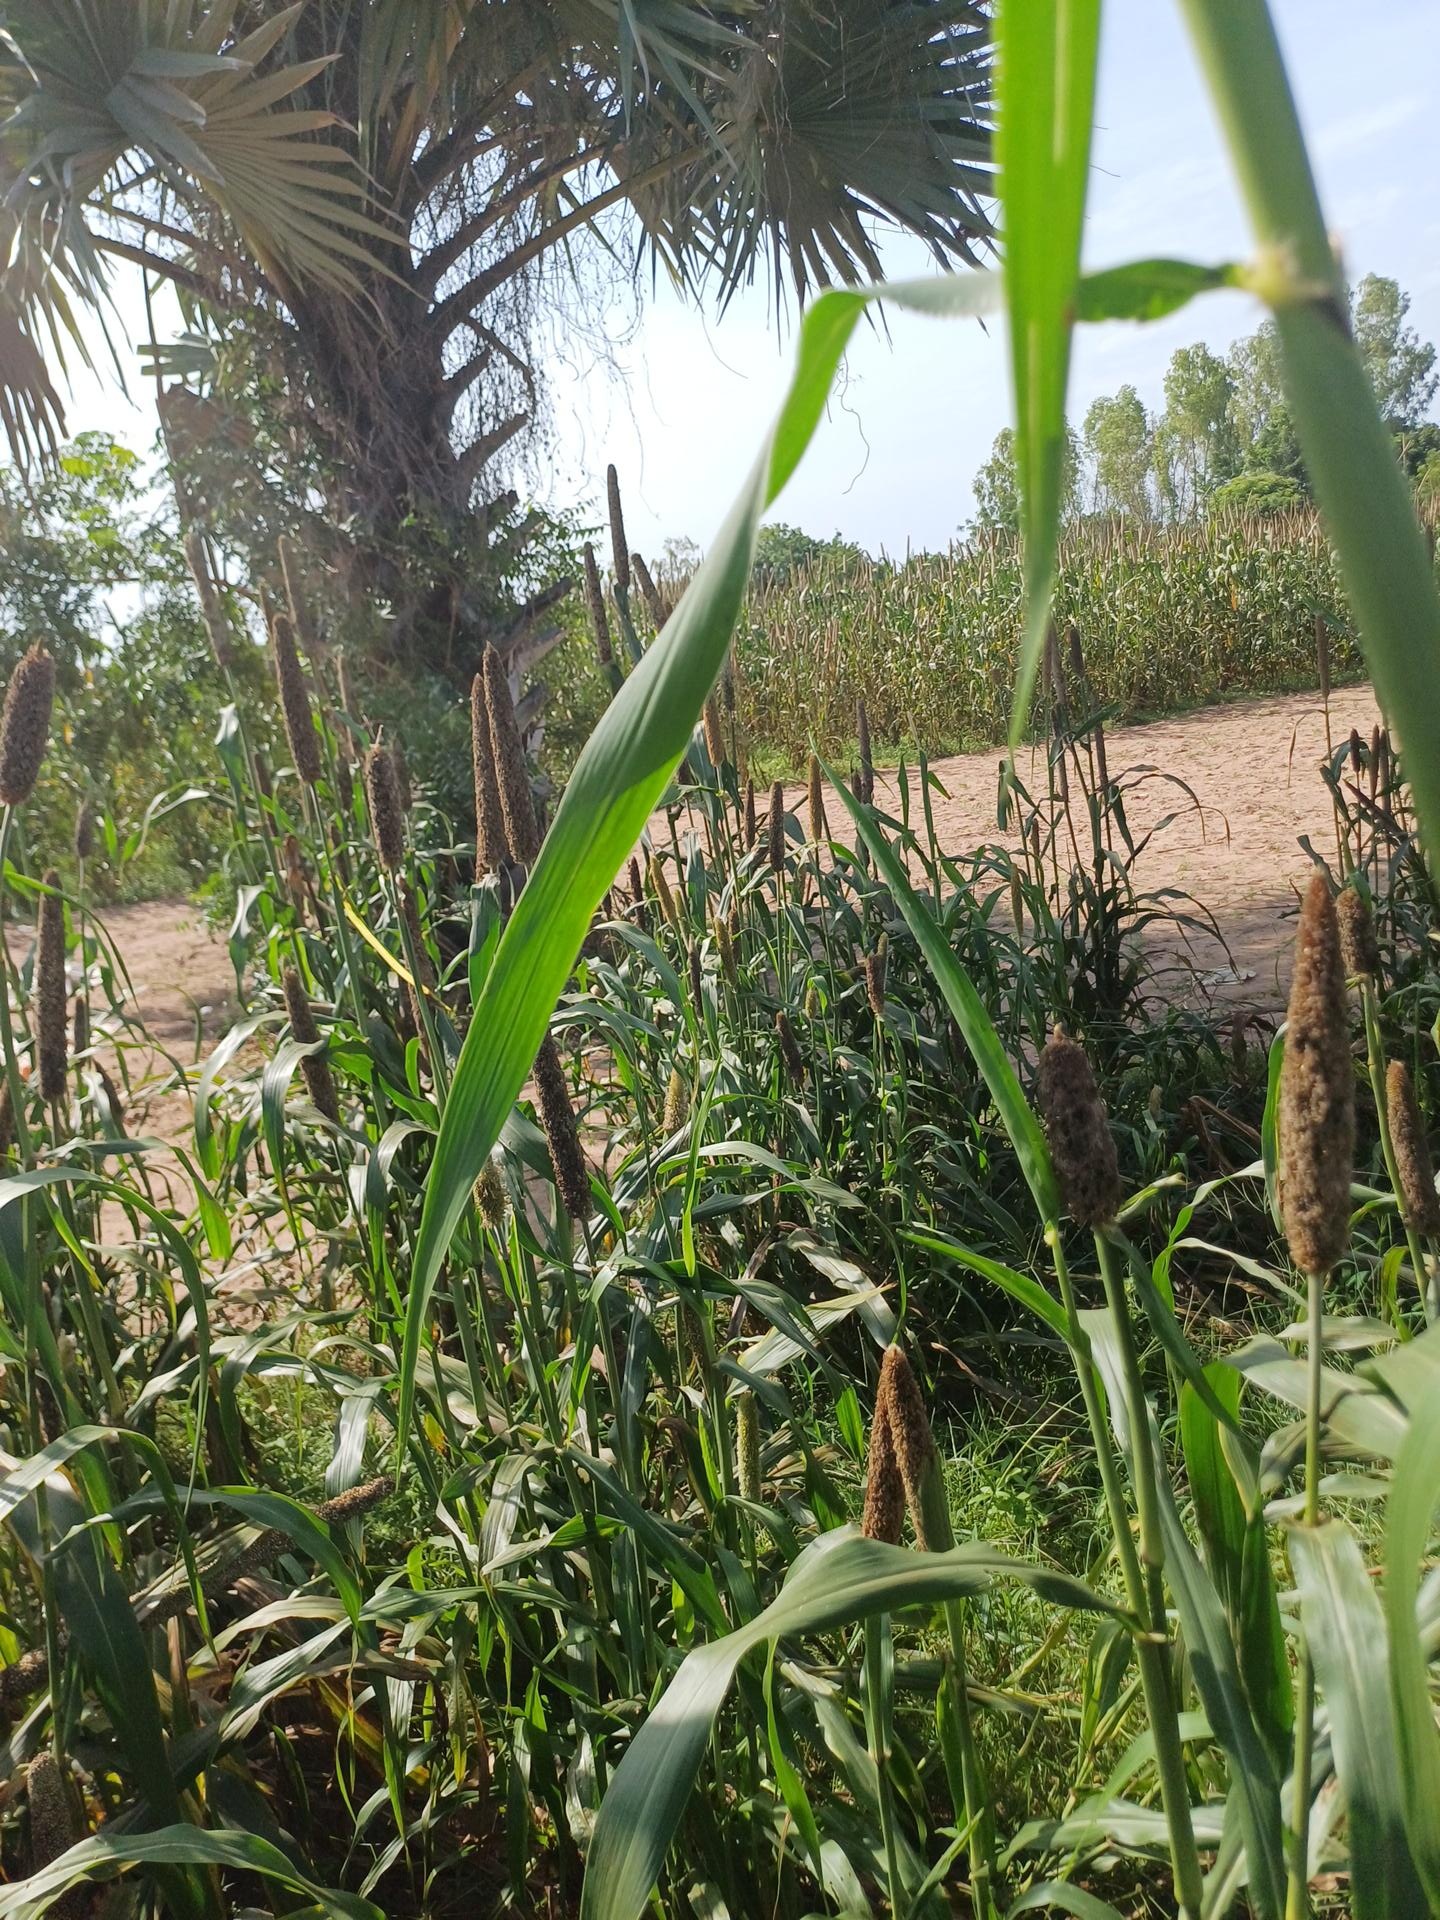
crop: pearl millet
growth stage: filling grain
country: Senegal
